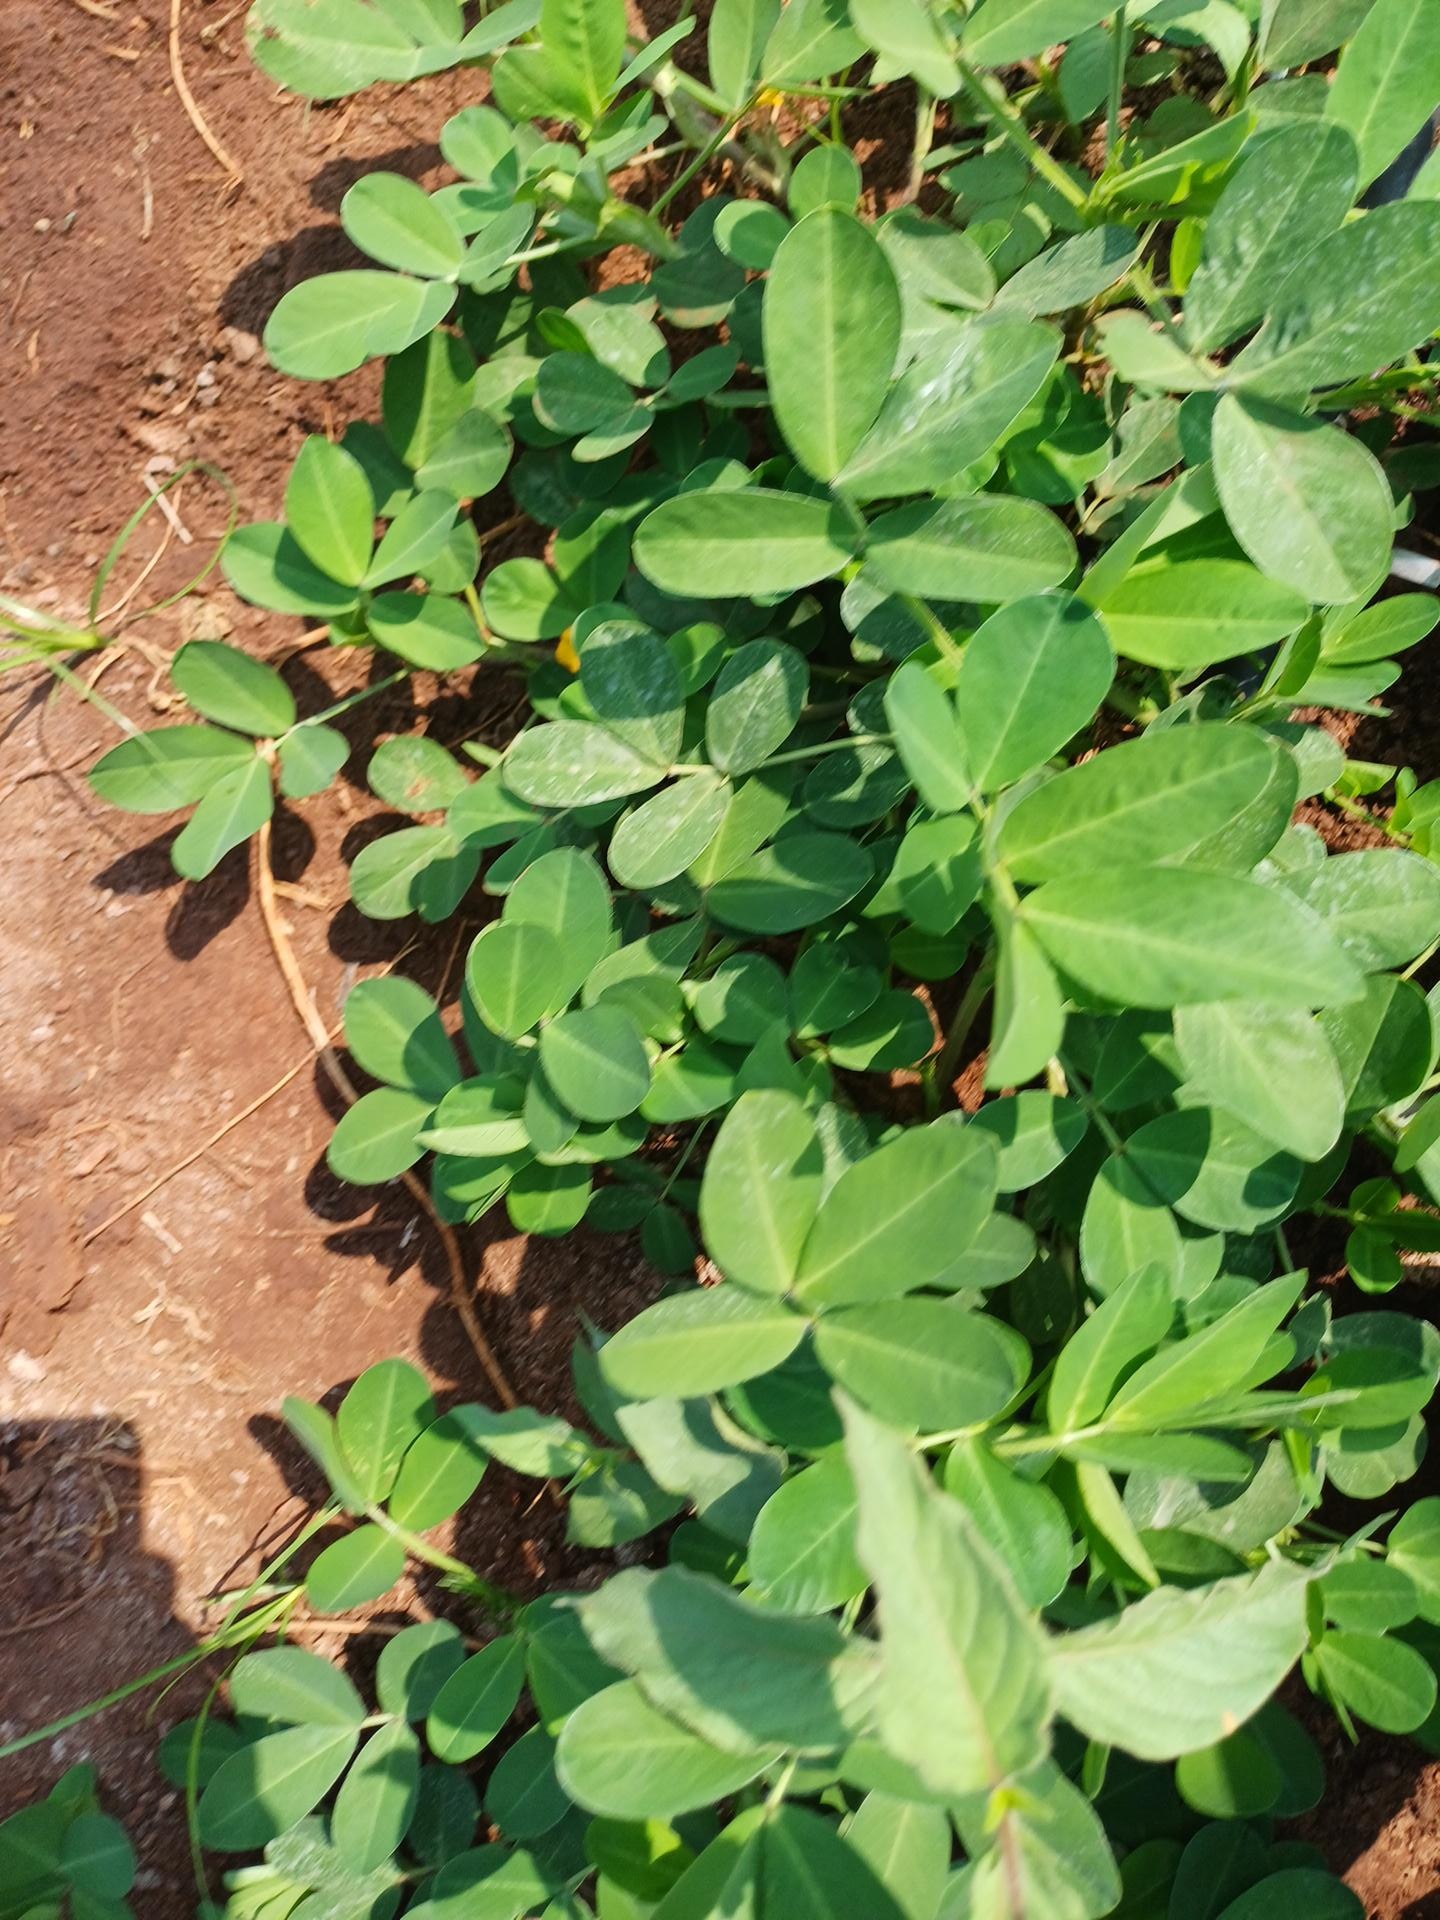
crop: groundnut
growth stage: flowering
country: Kenya
